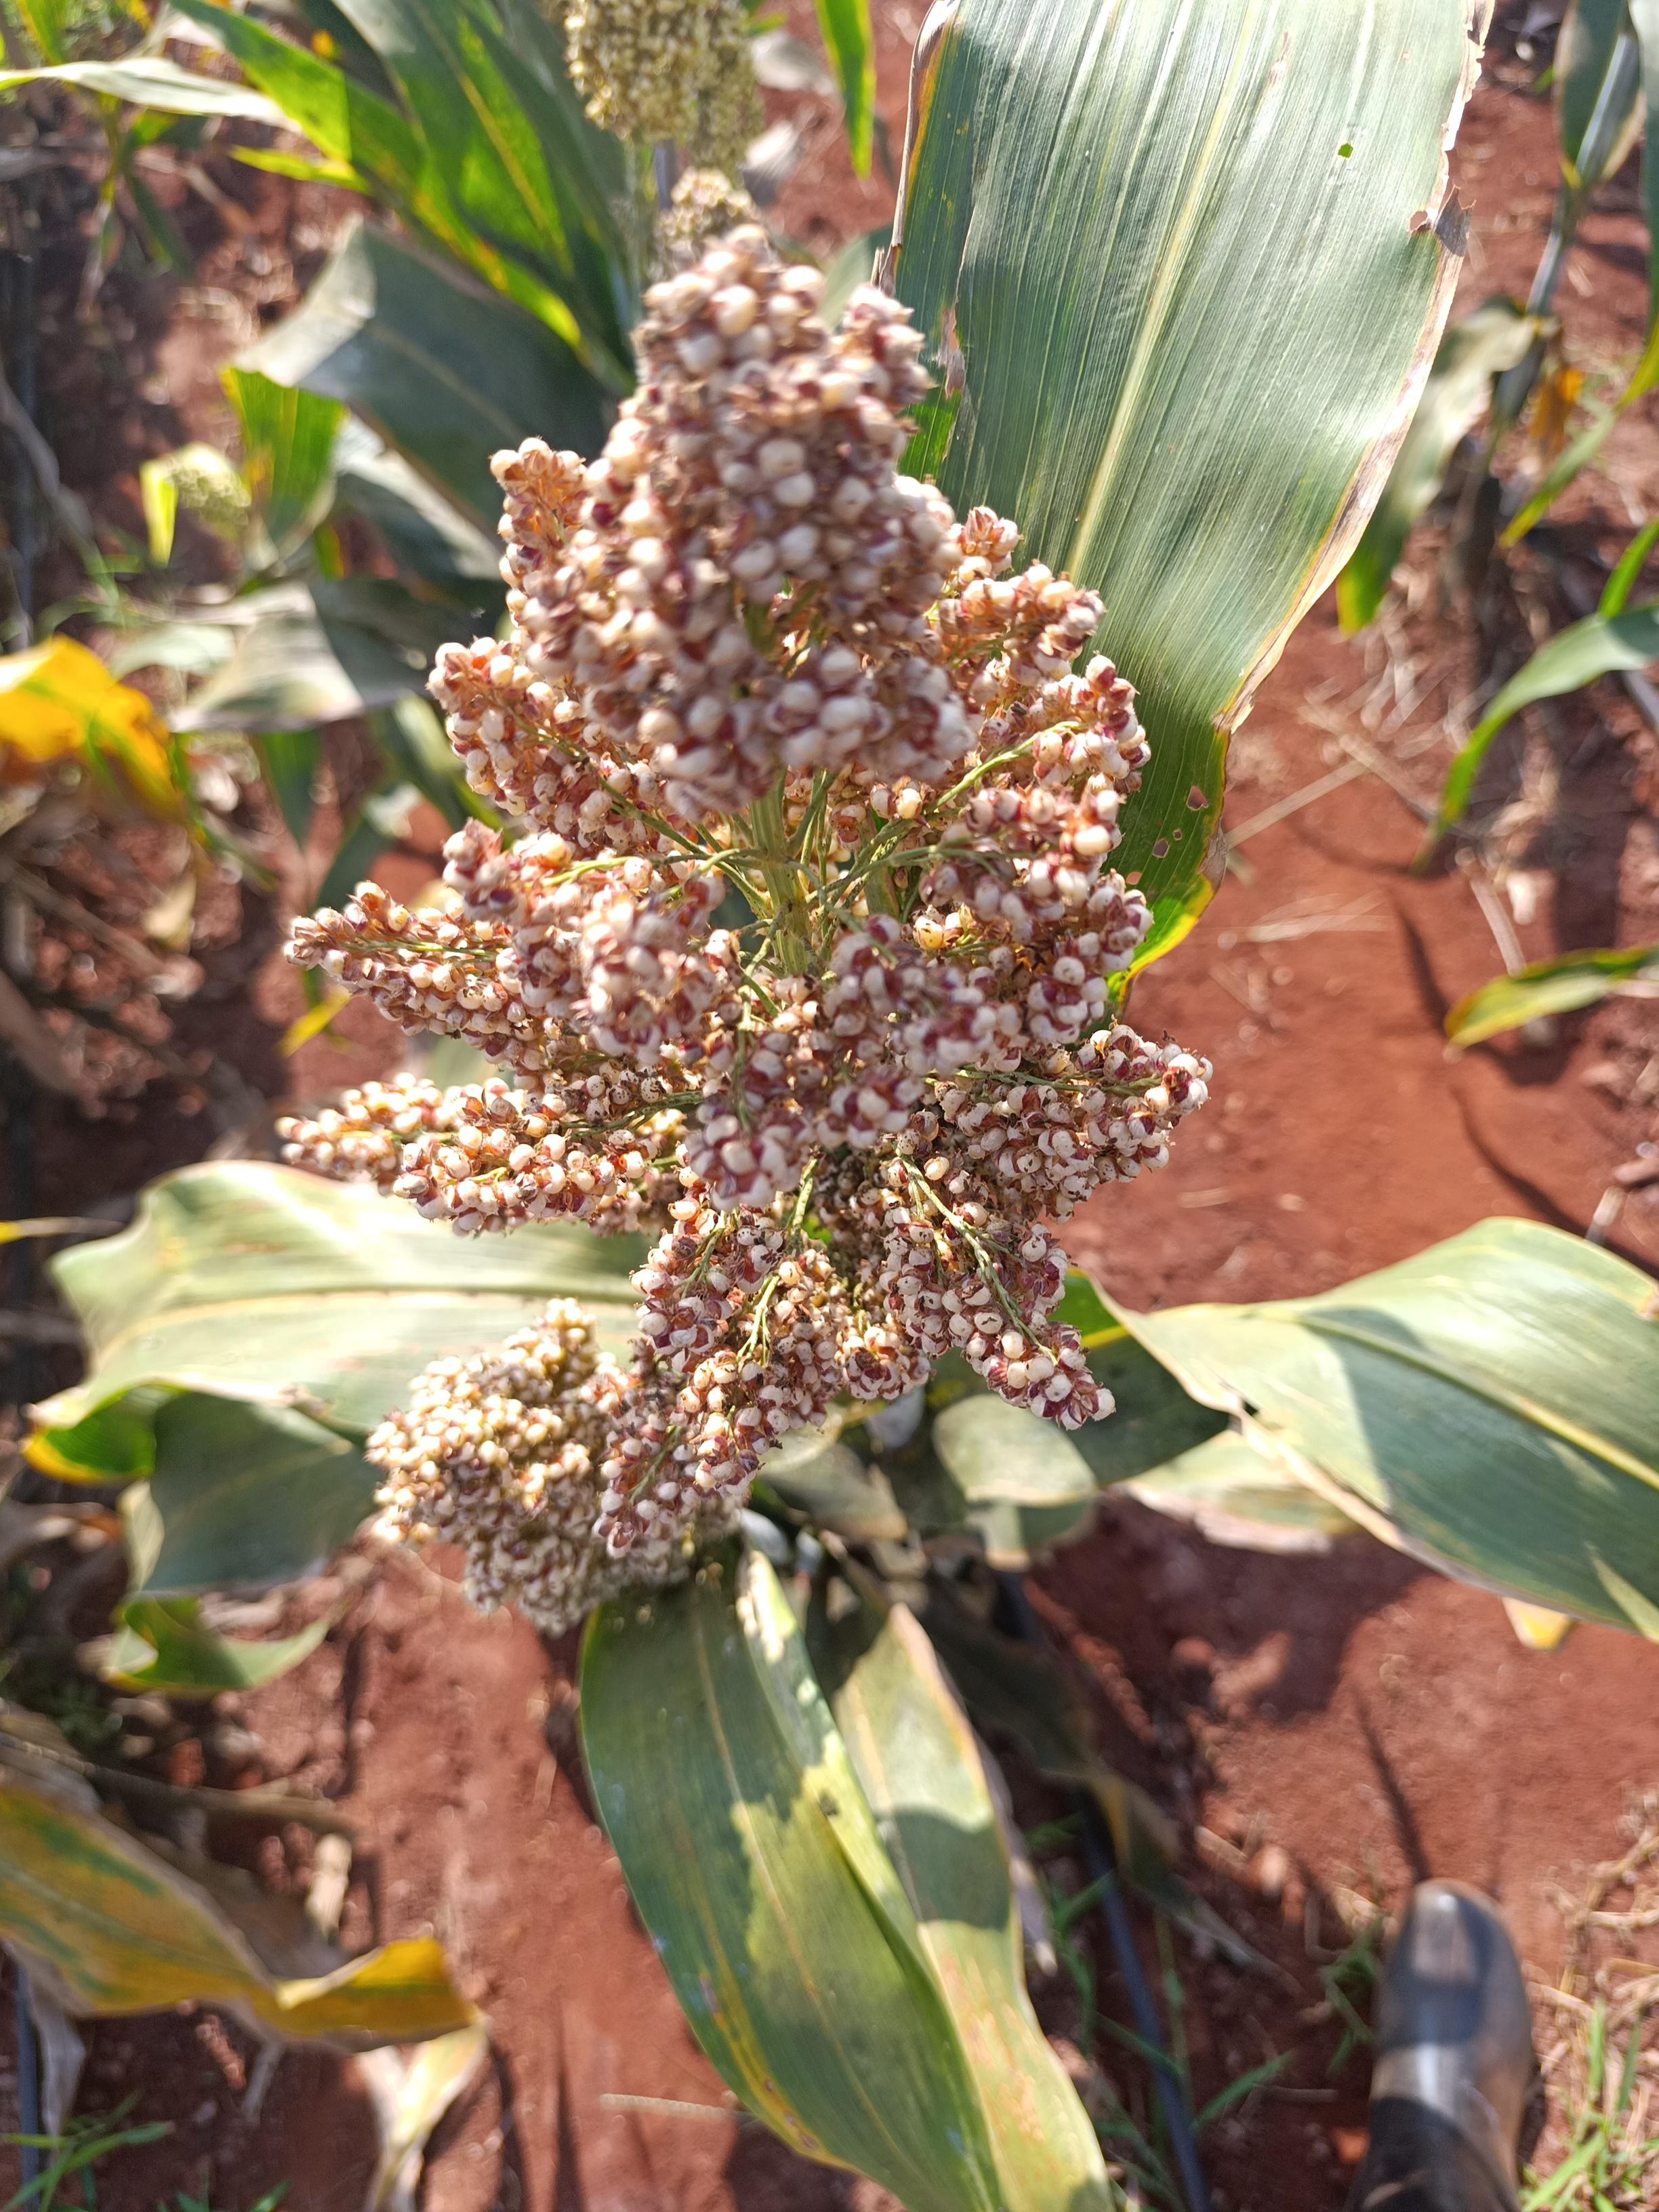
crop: sorghum
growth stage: filling grain
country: Kenya
